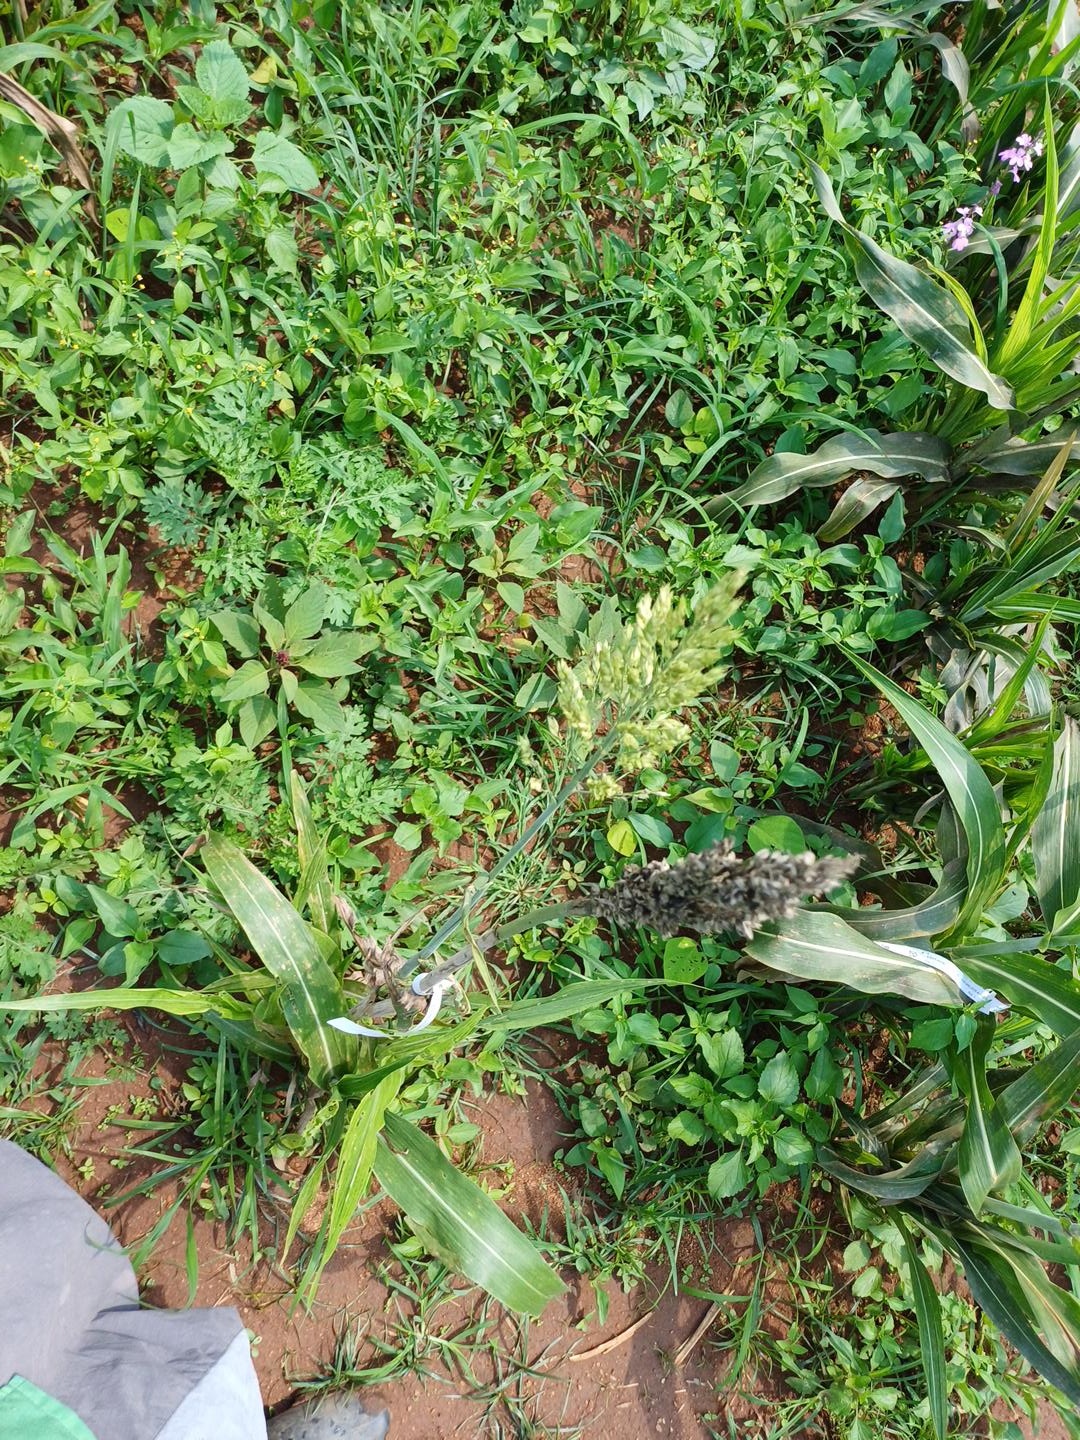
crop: sorghum
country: Kenya
